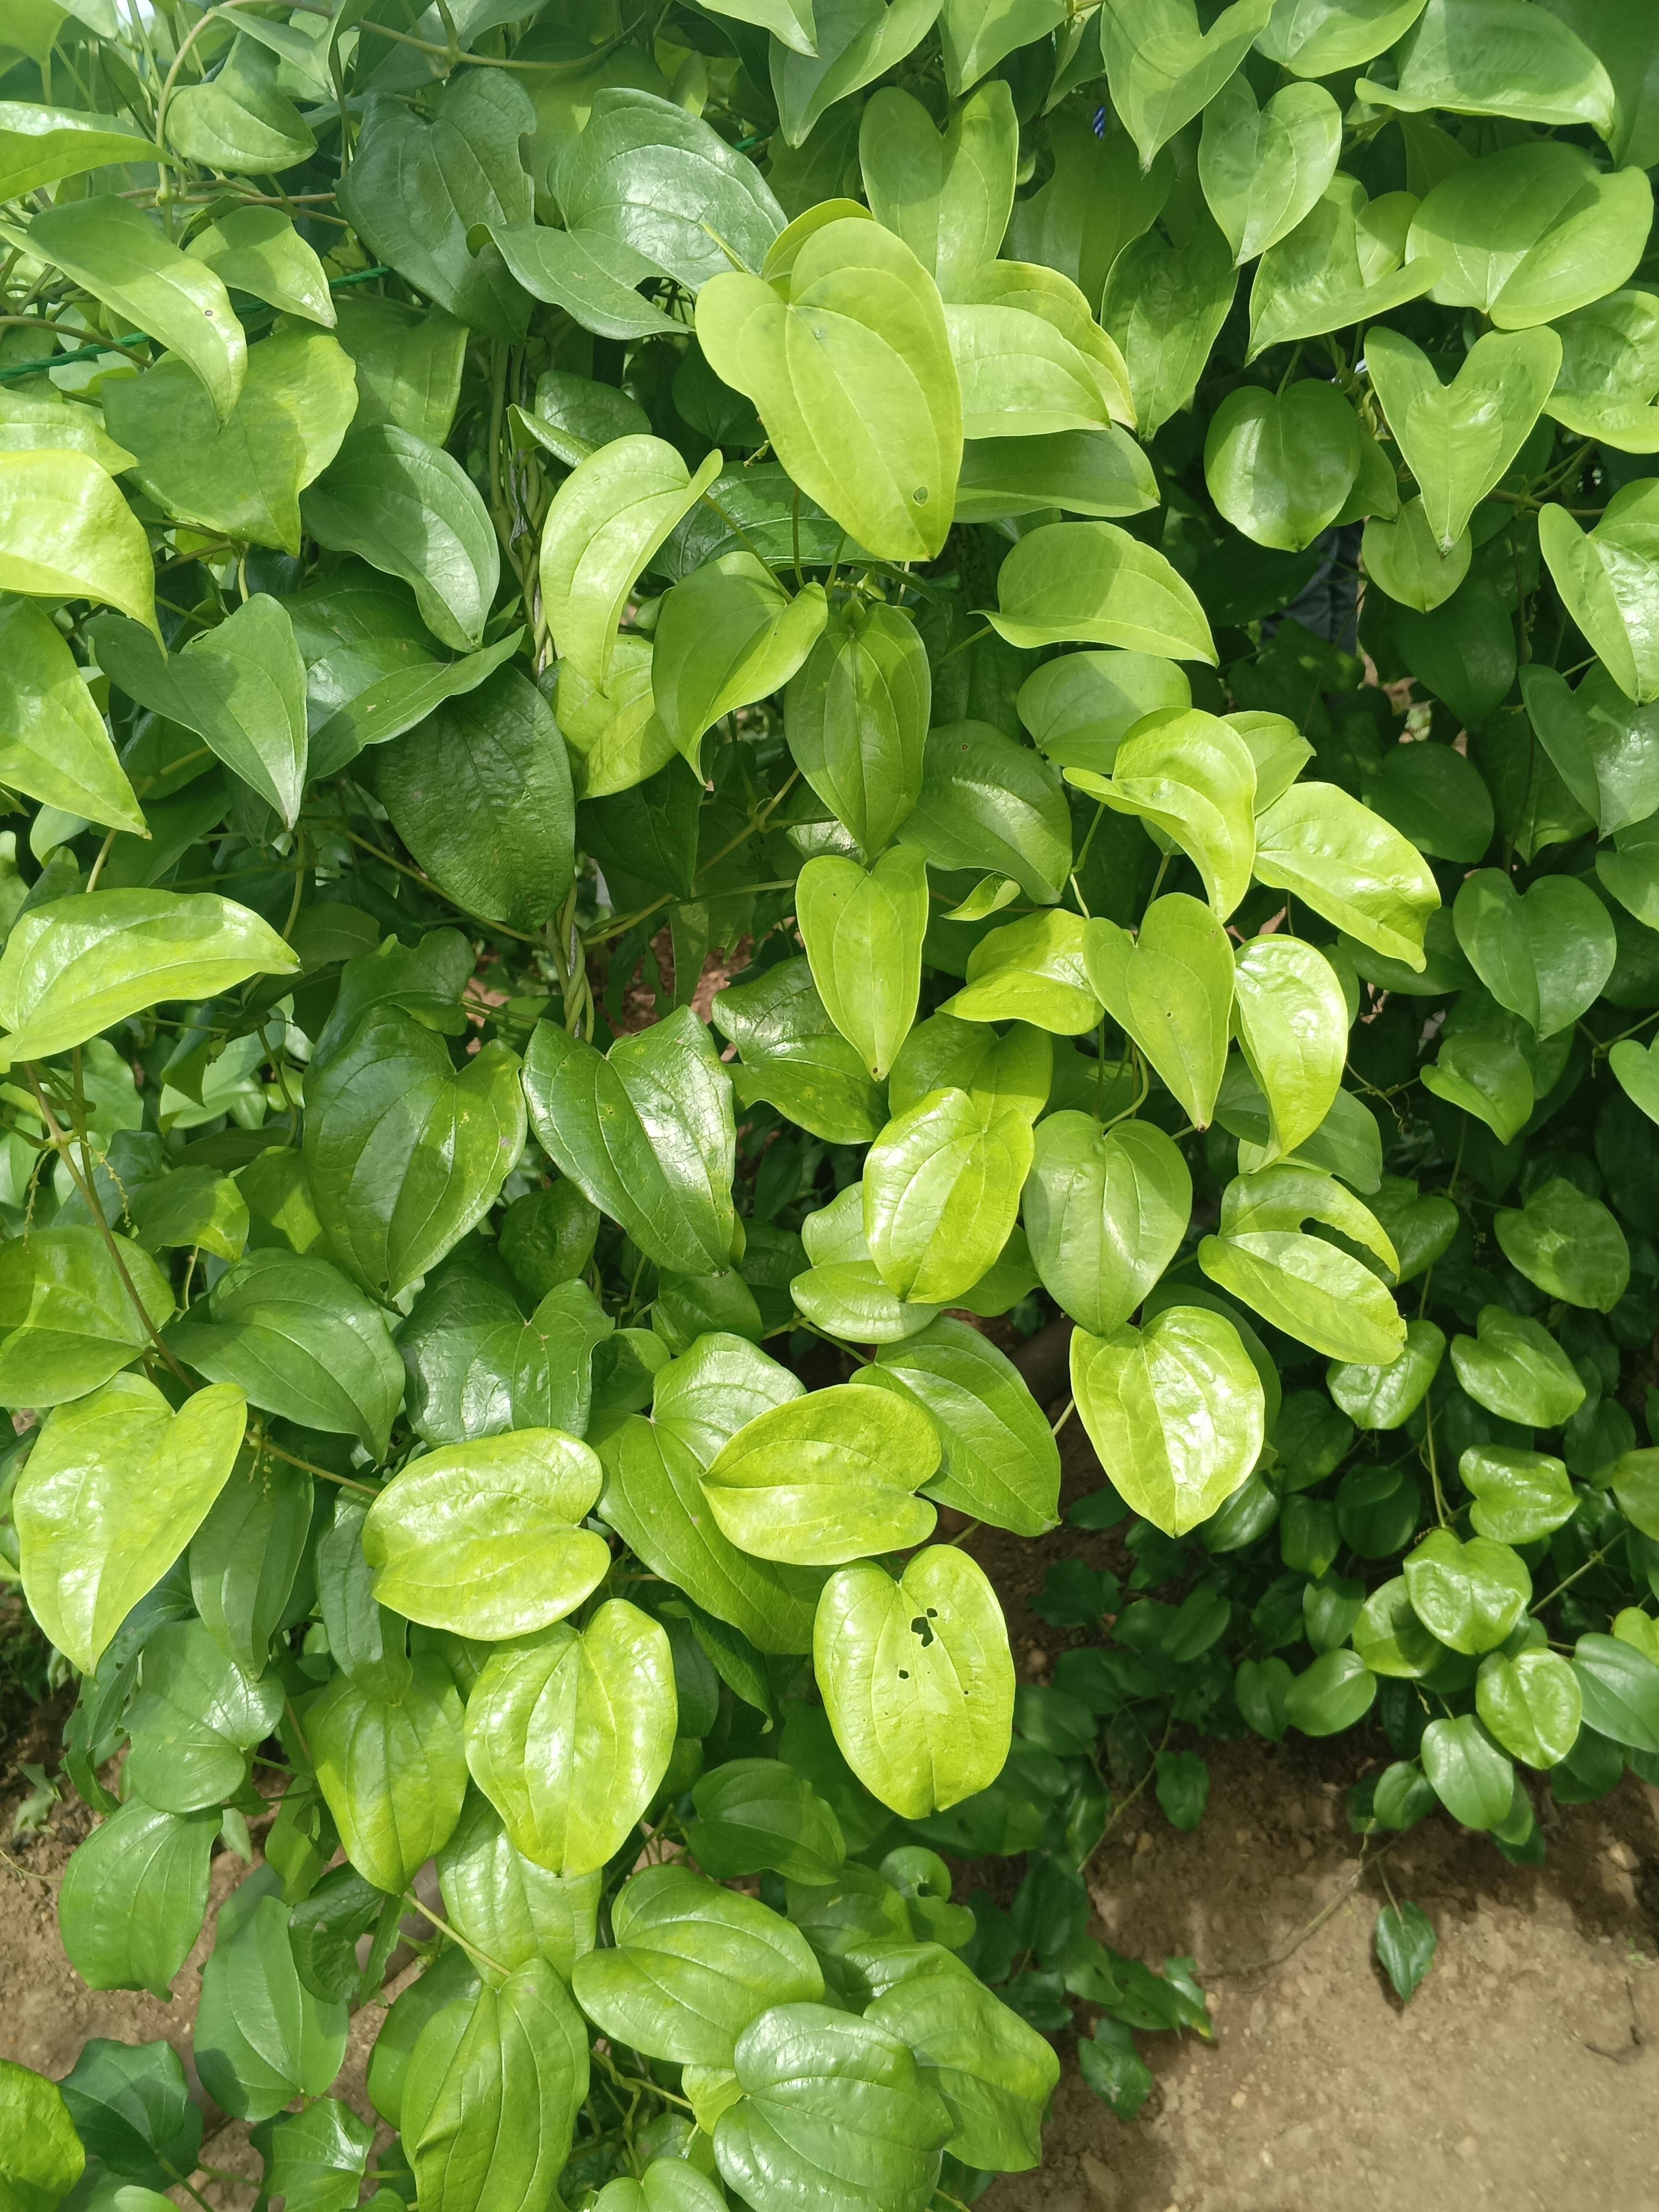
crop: yam
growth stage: vegetative
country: Nigeria
